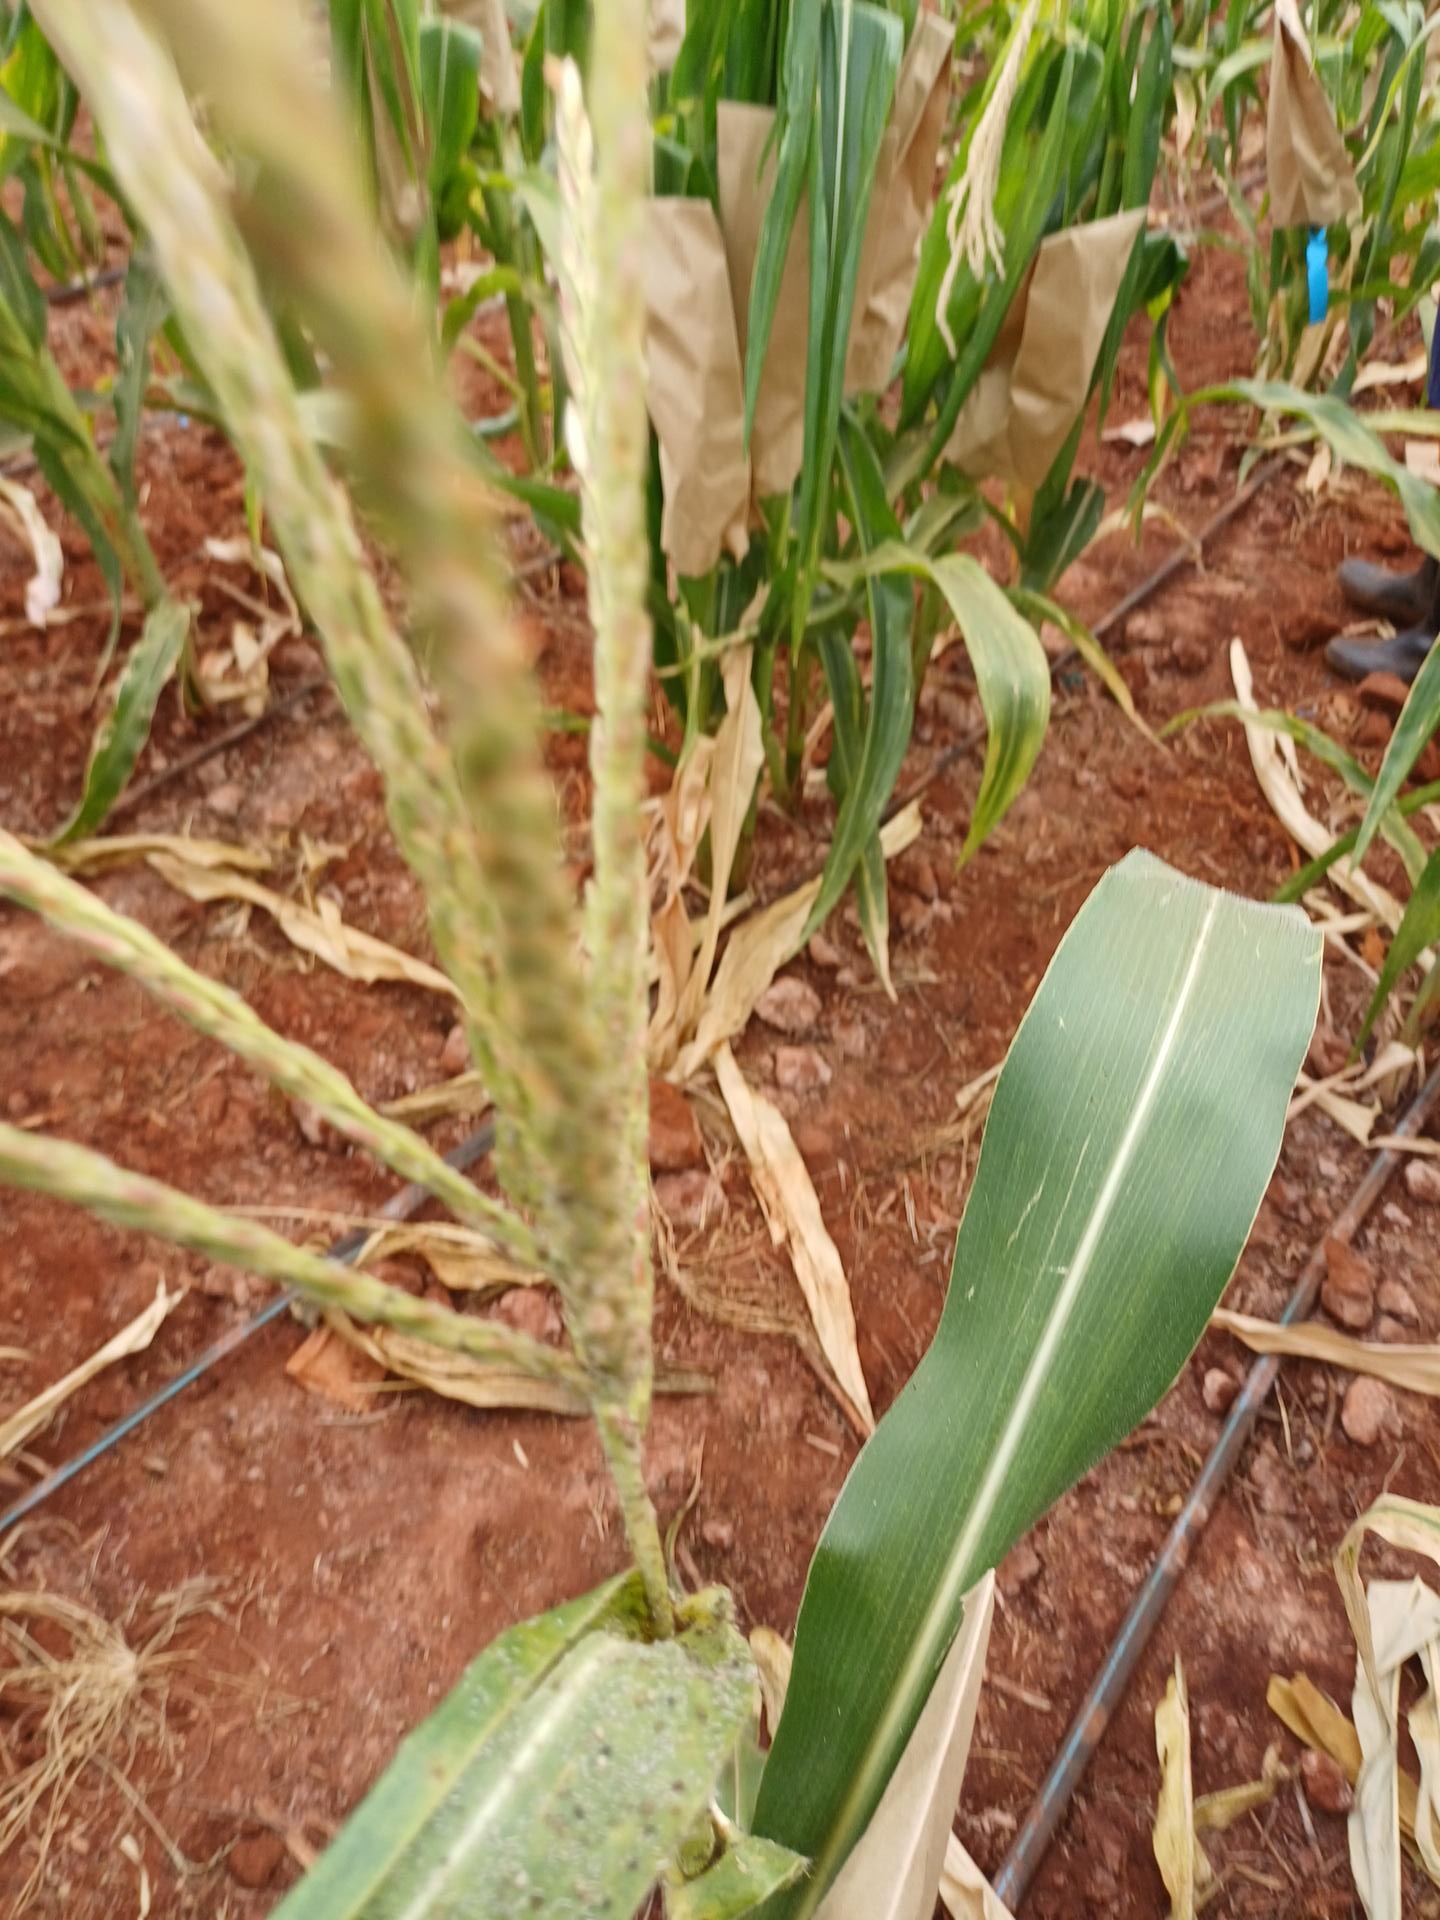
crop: maize
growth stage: flowering
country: Kenya
